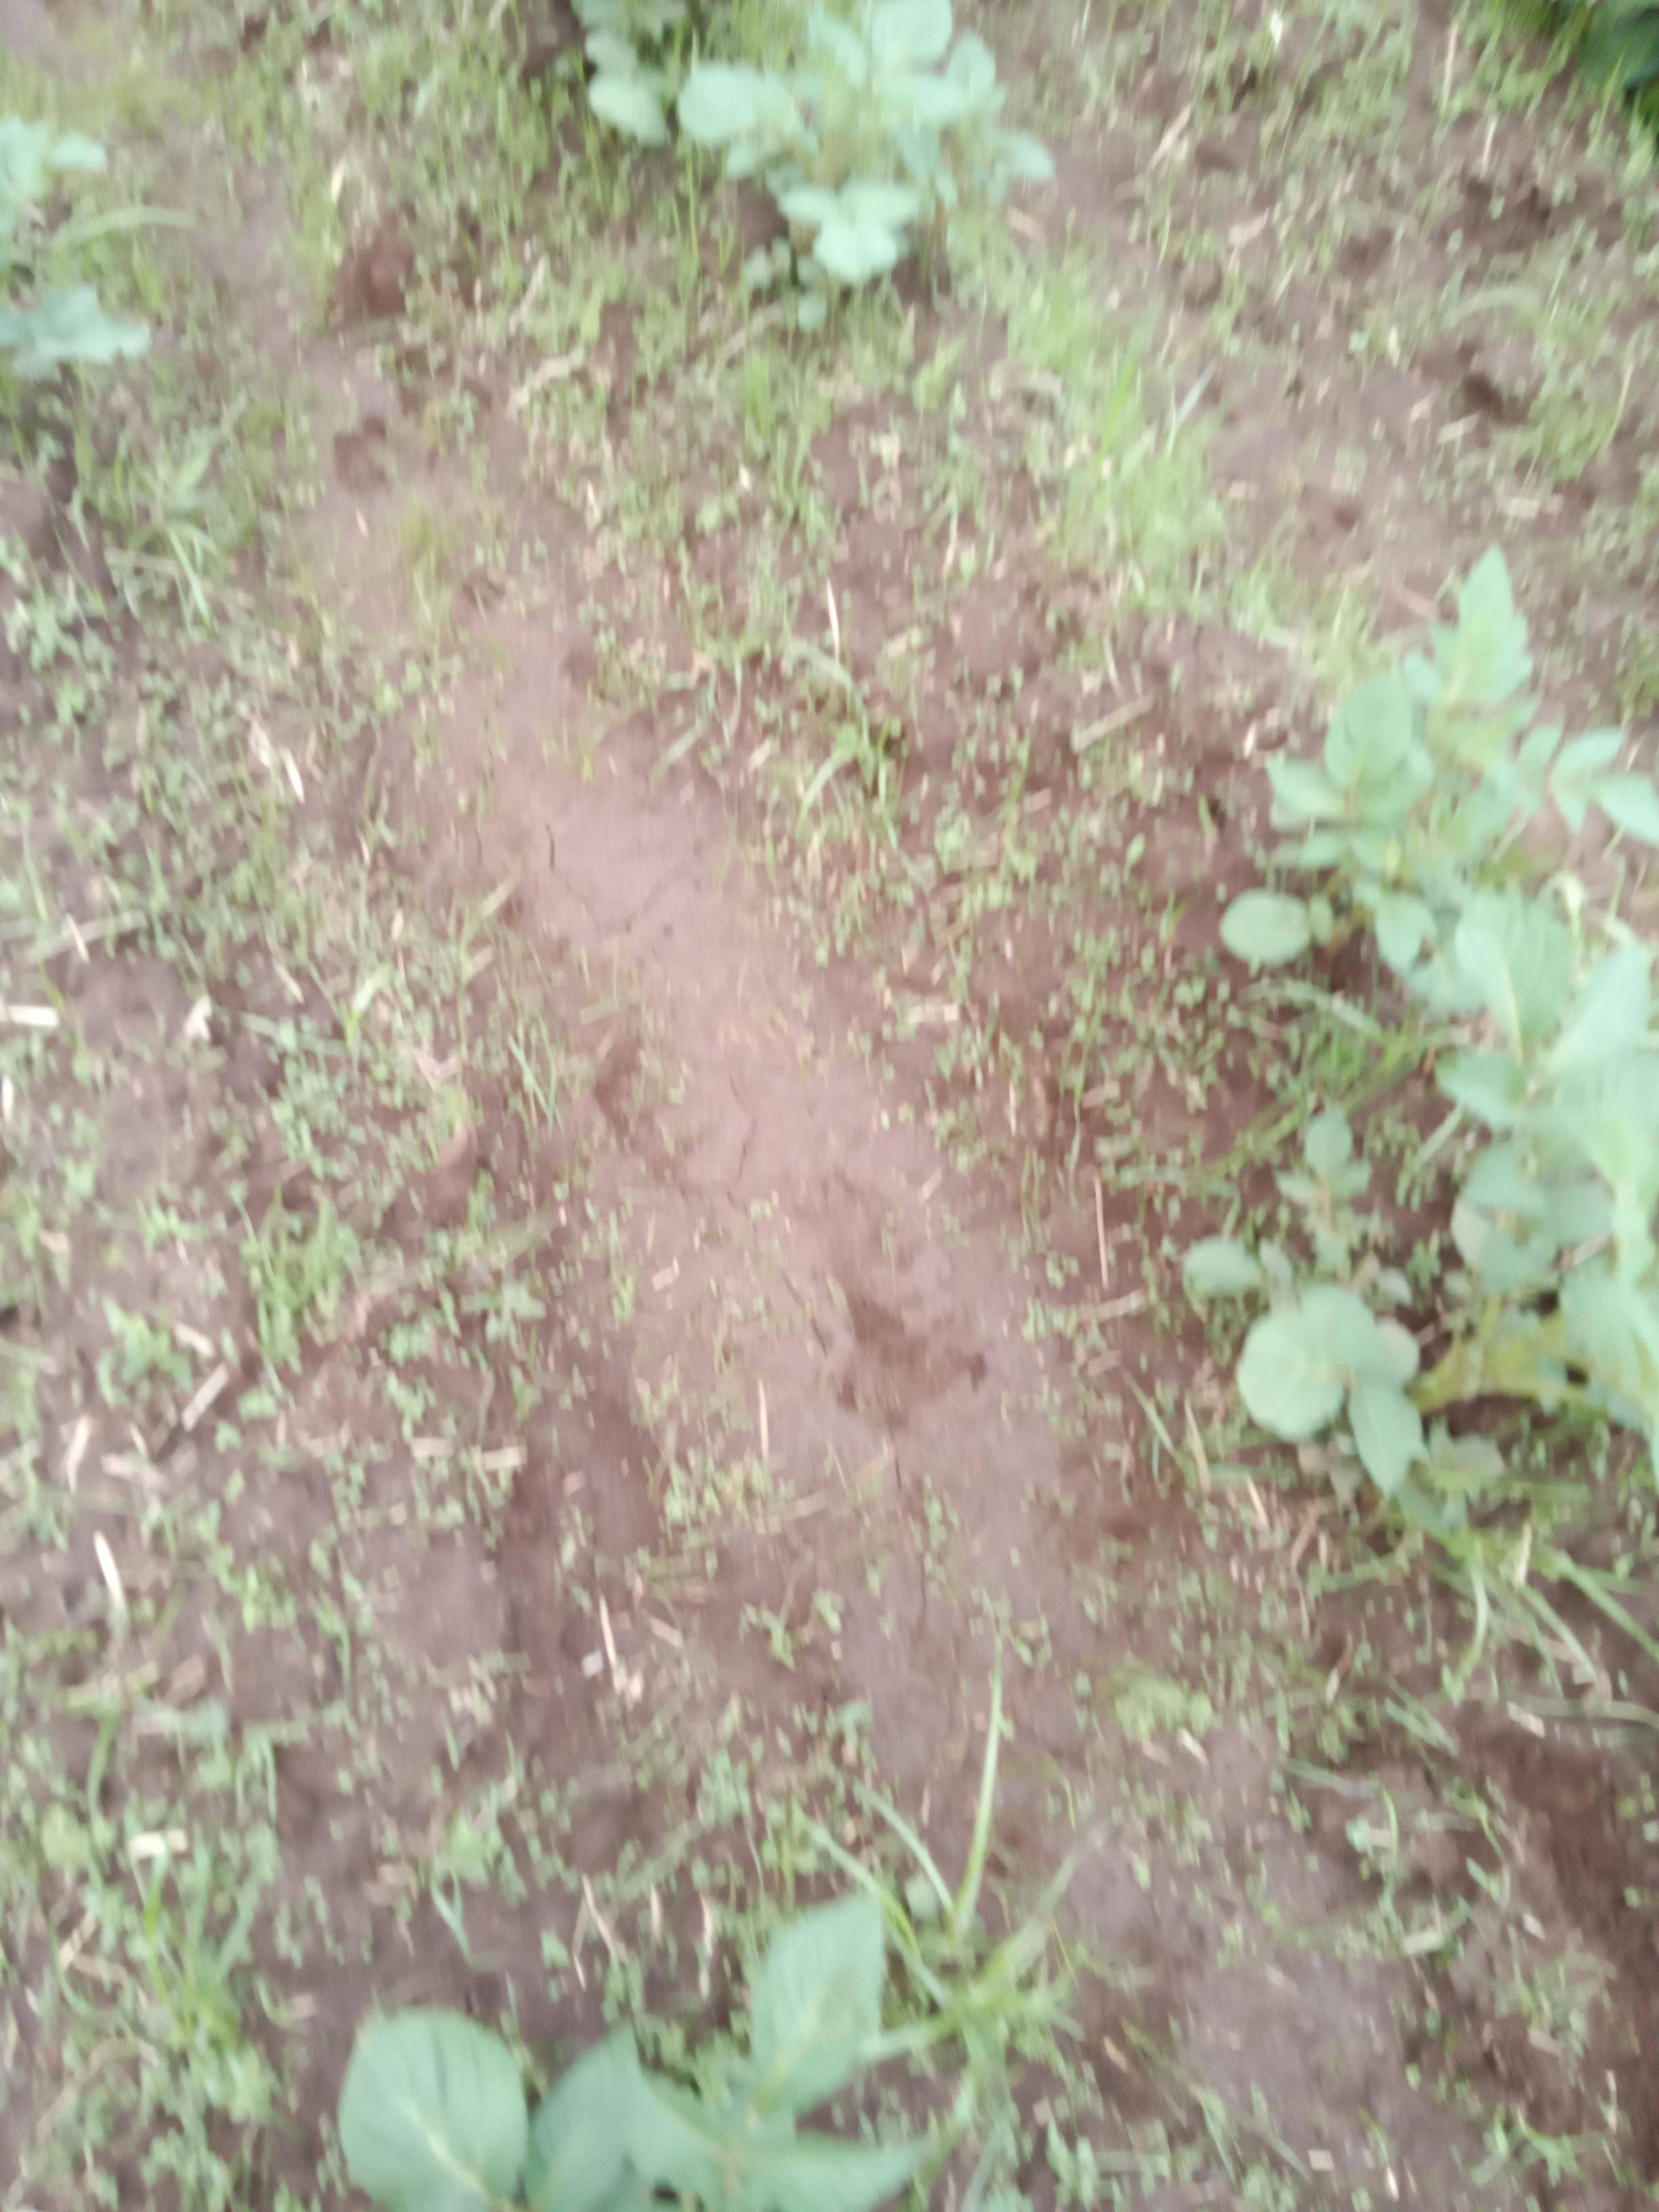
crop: potato
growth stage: flowering
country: Kenya
